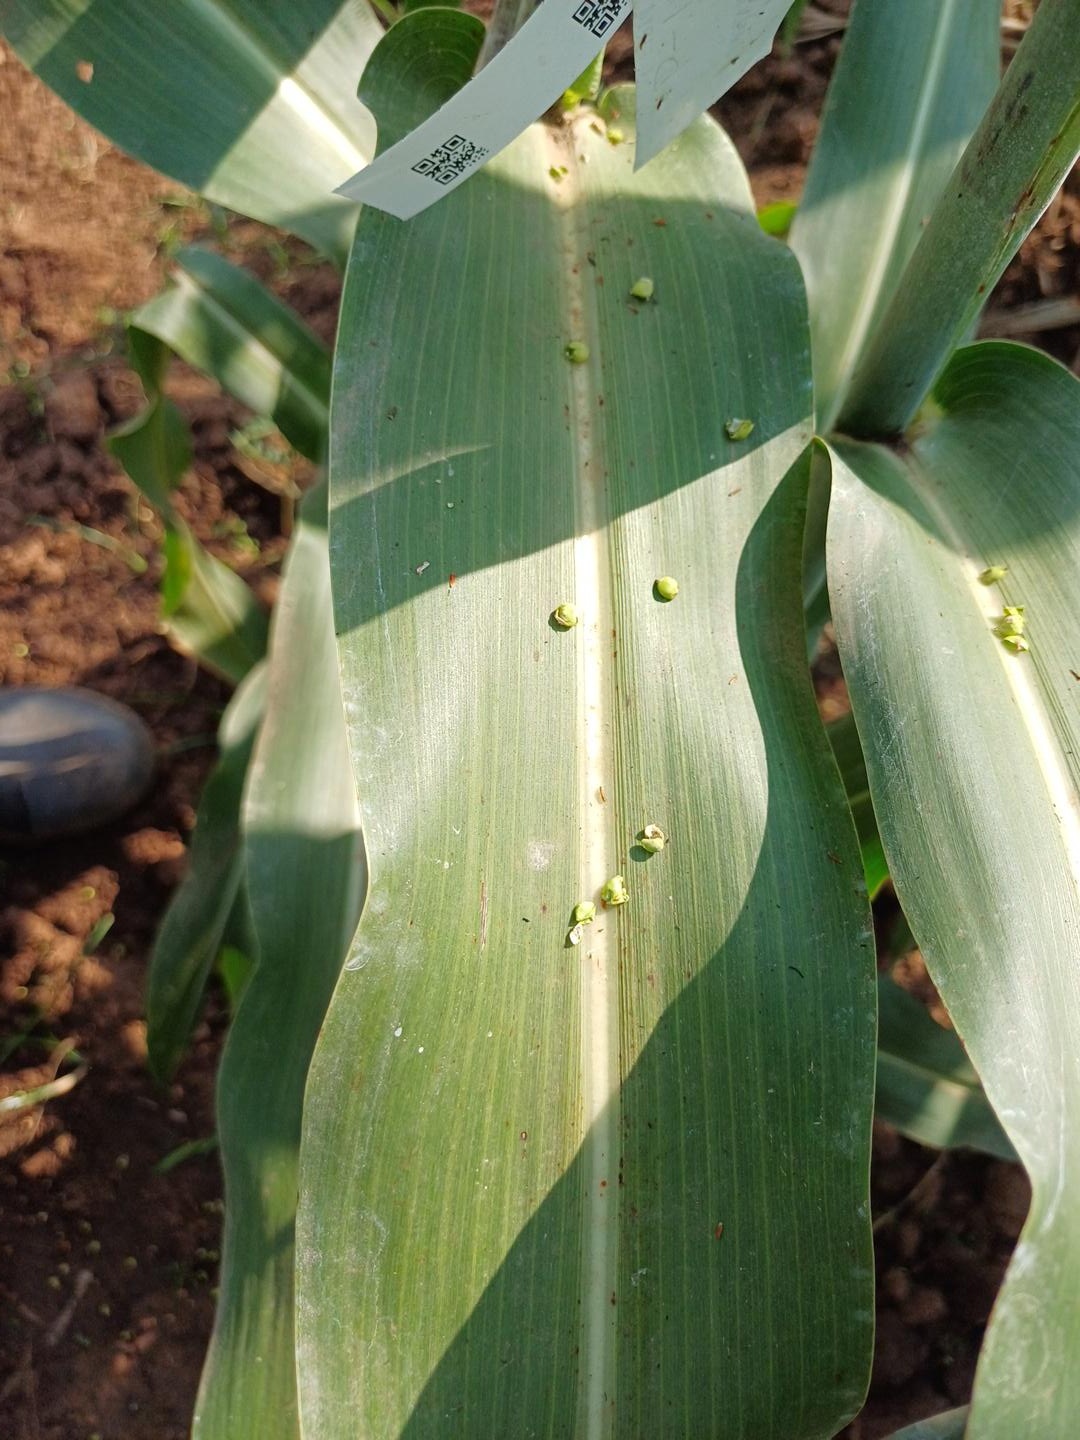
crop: sorghum
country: Kenya
